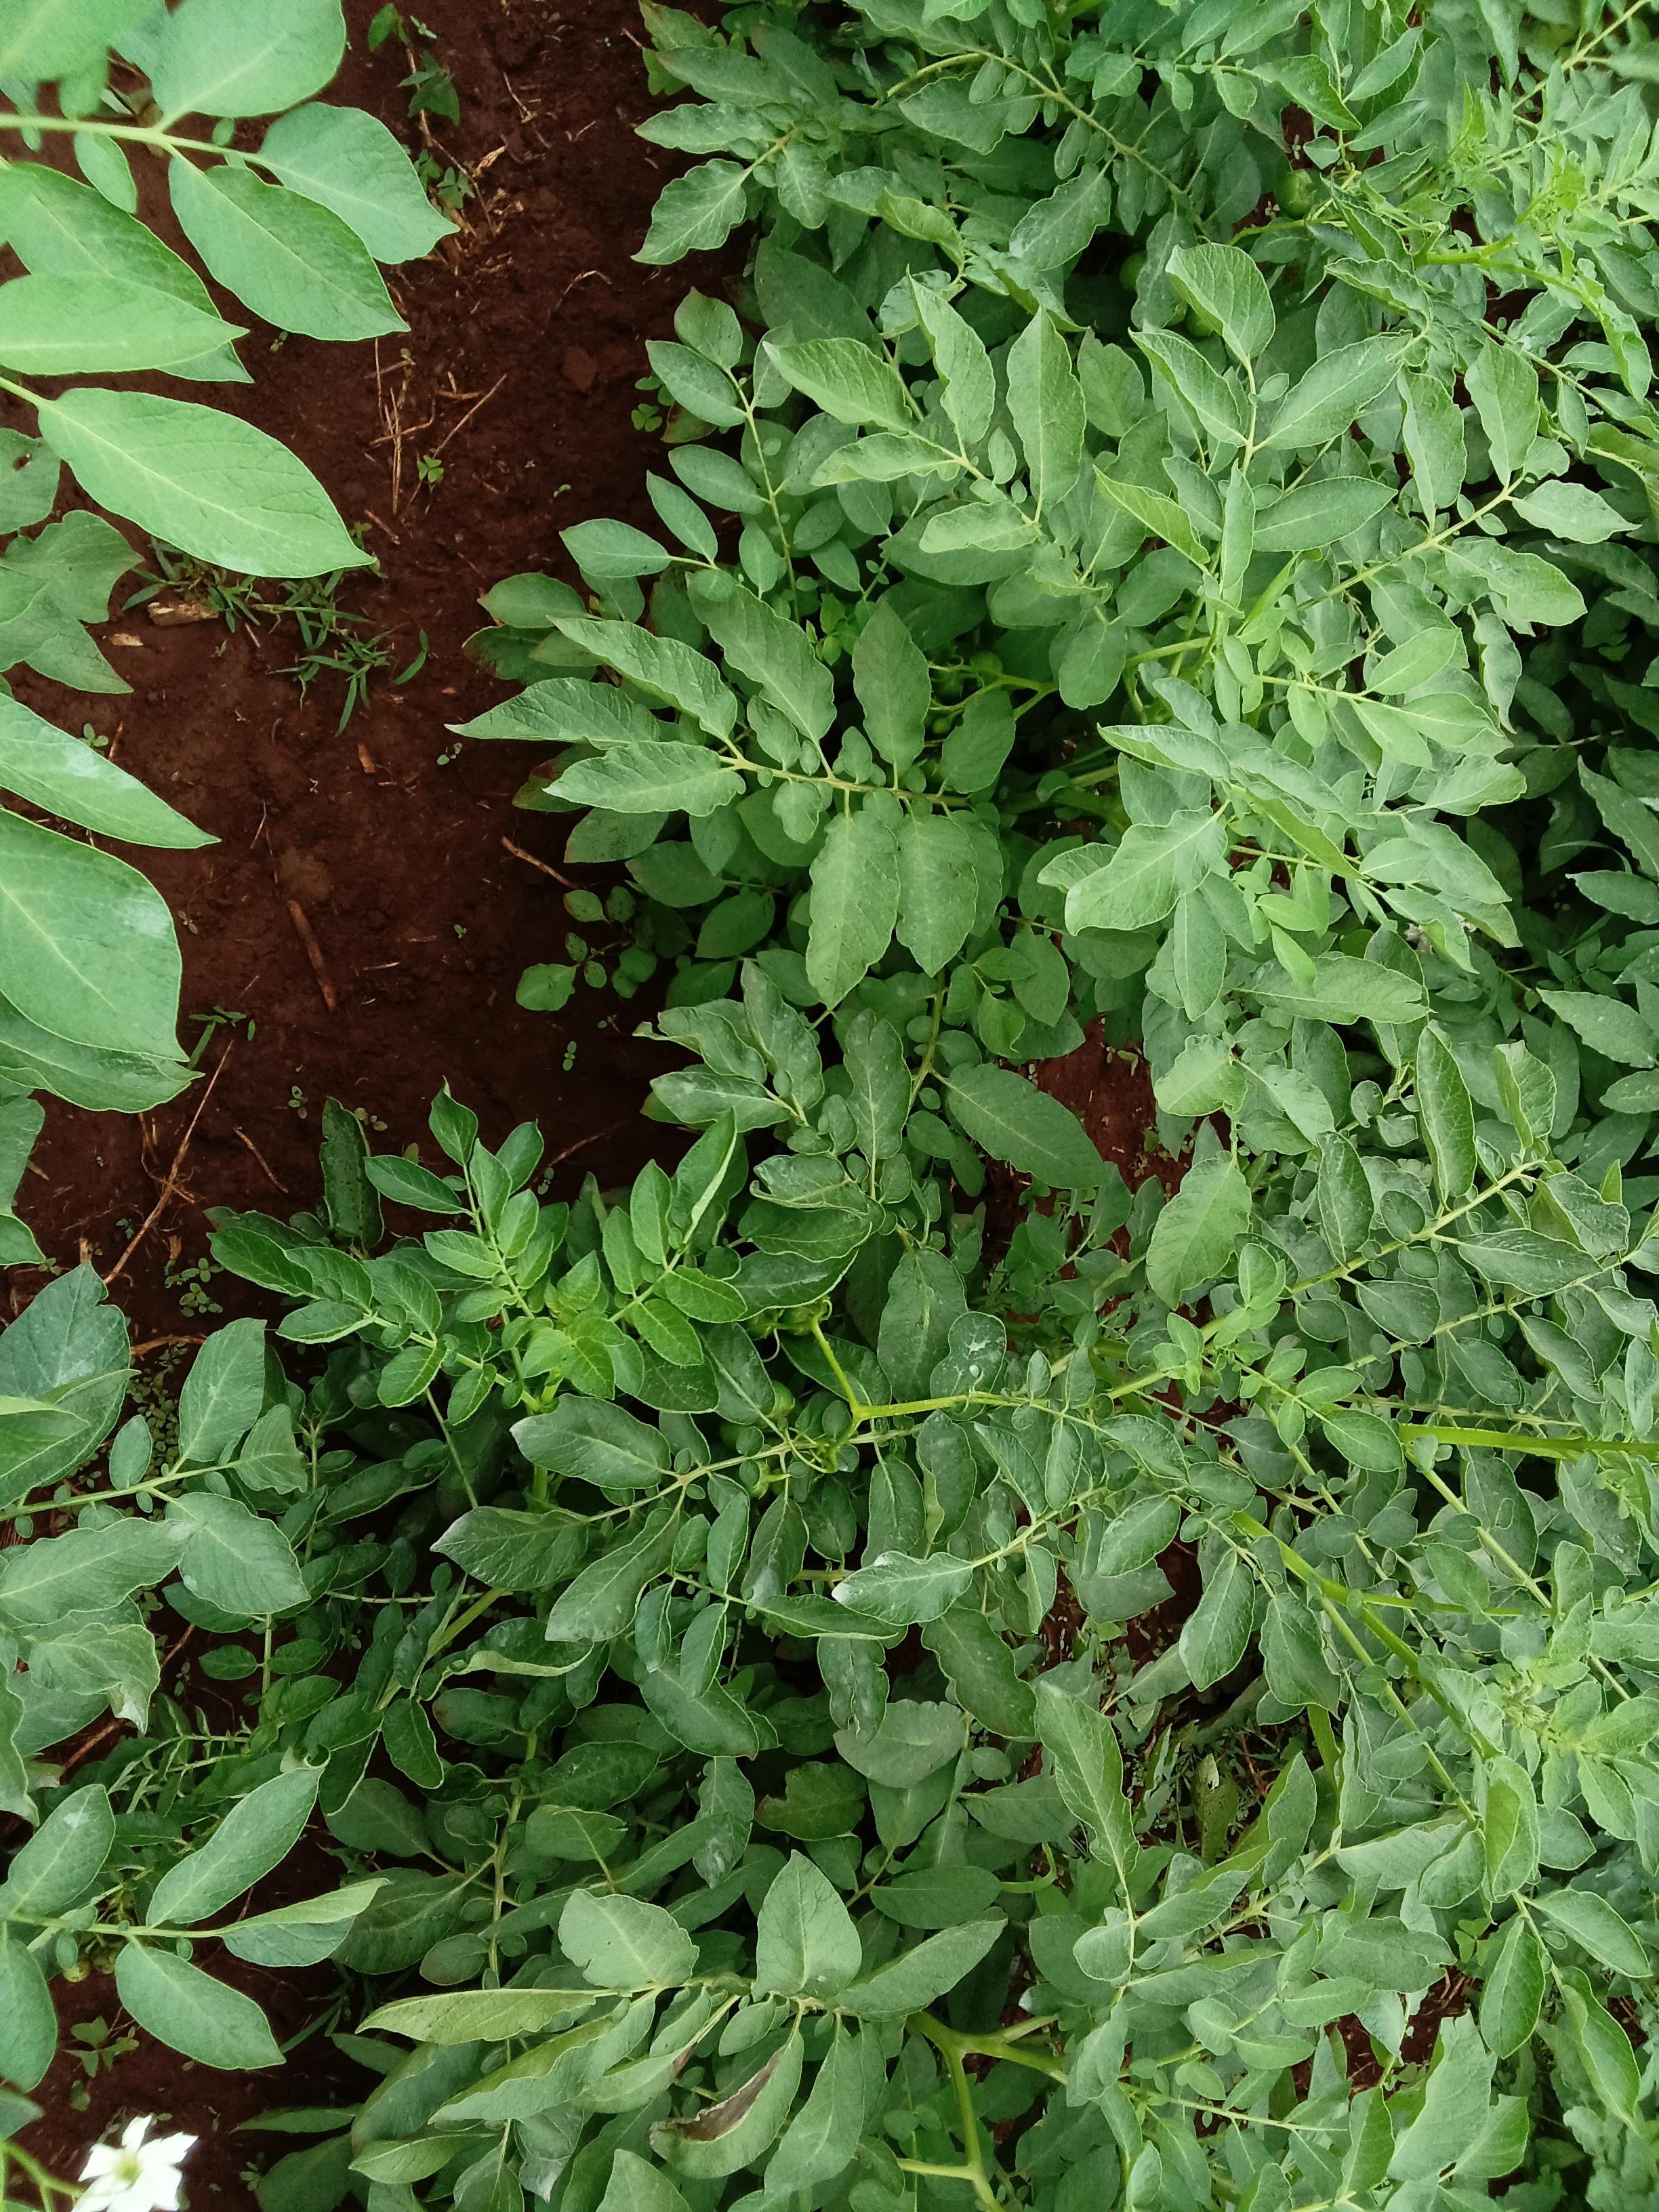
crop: potato
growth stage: flowering
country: Kenya
